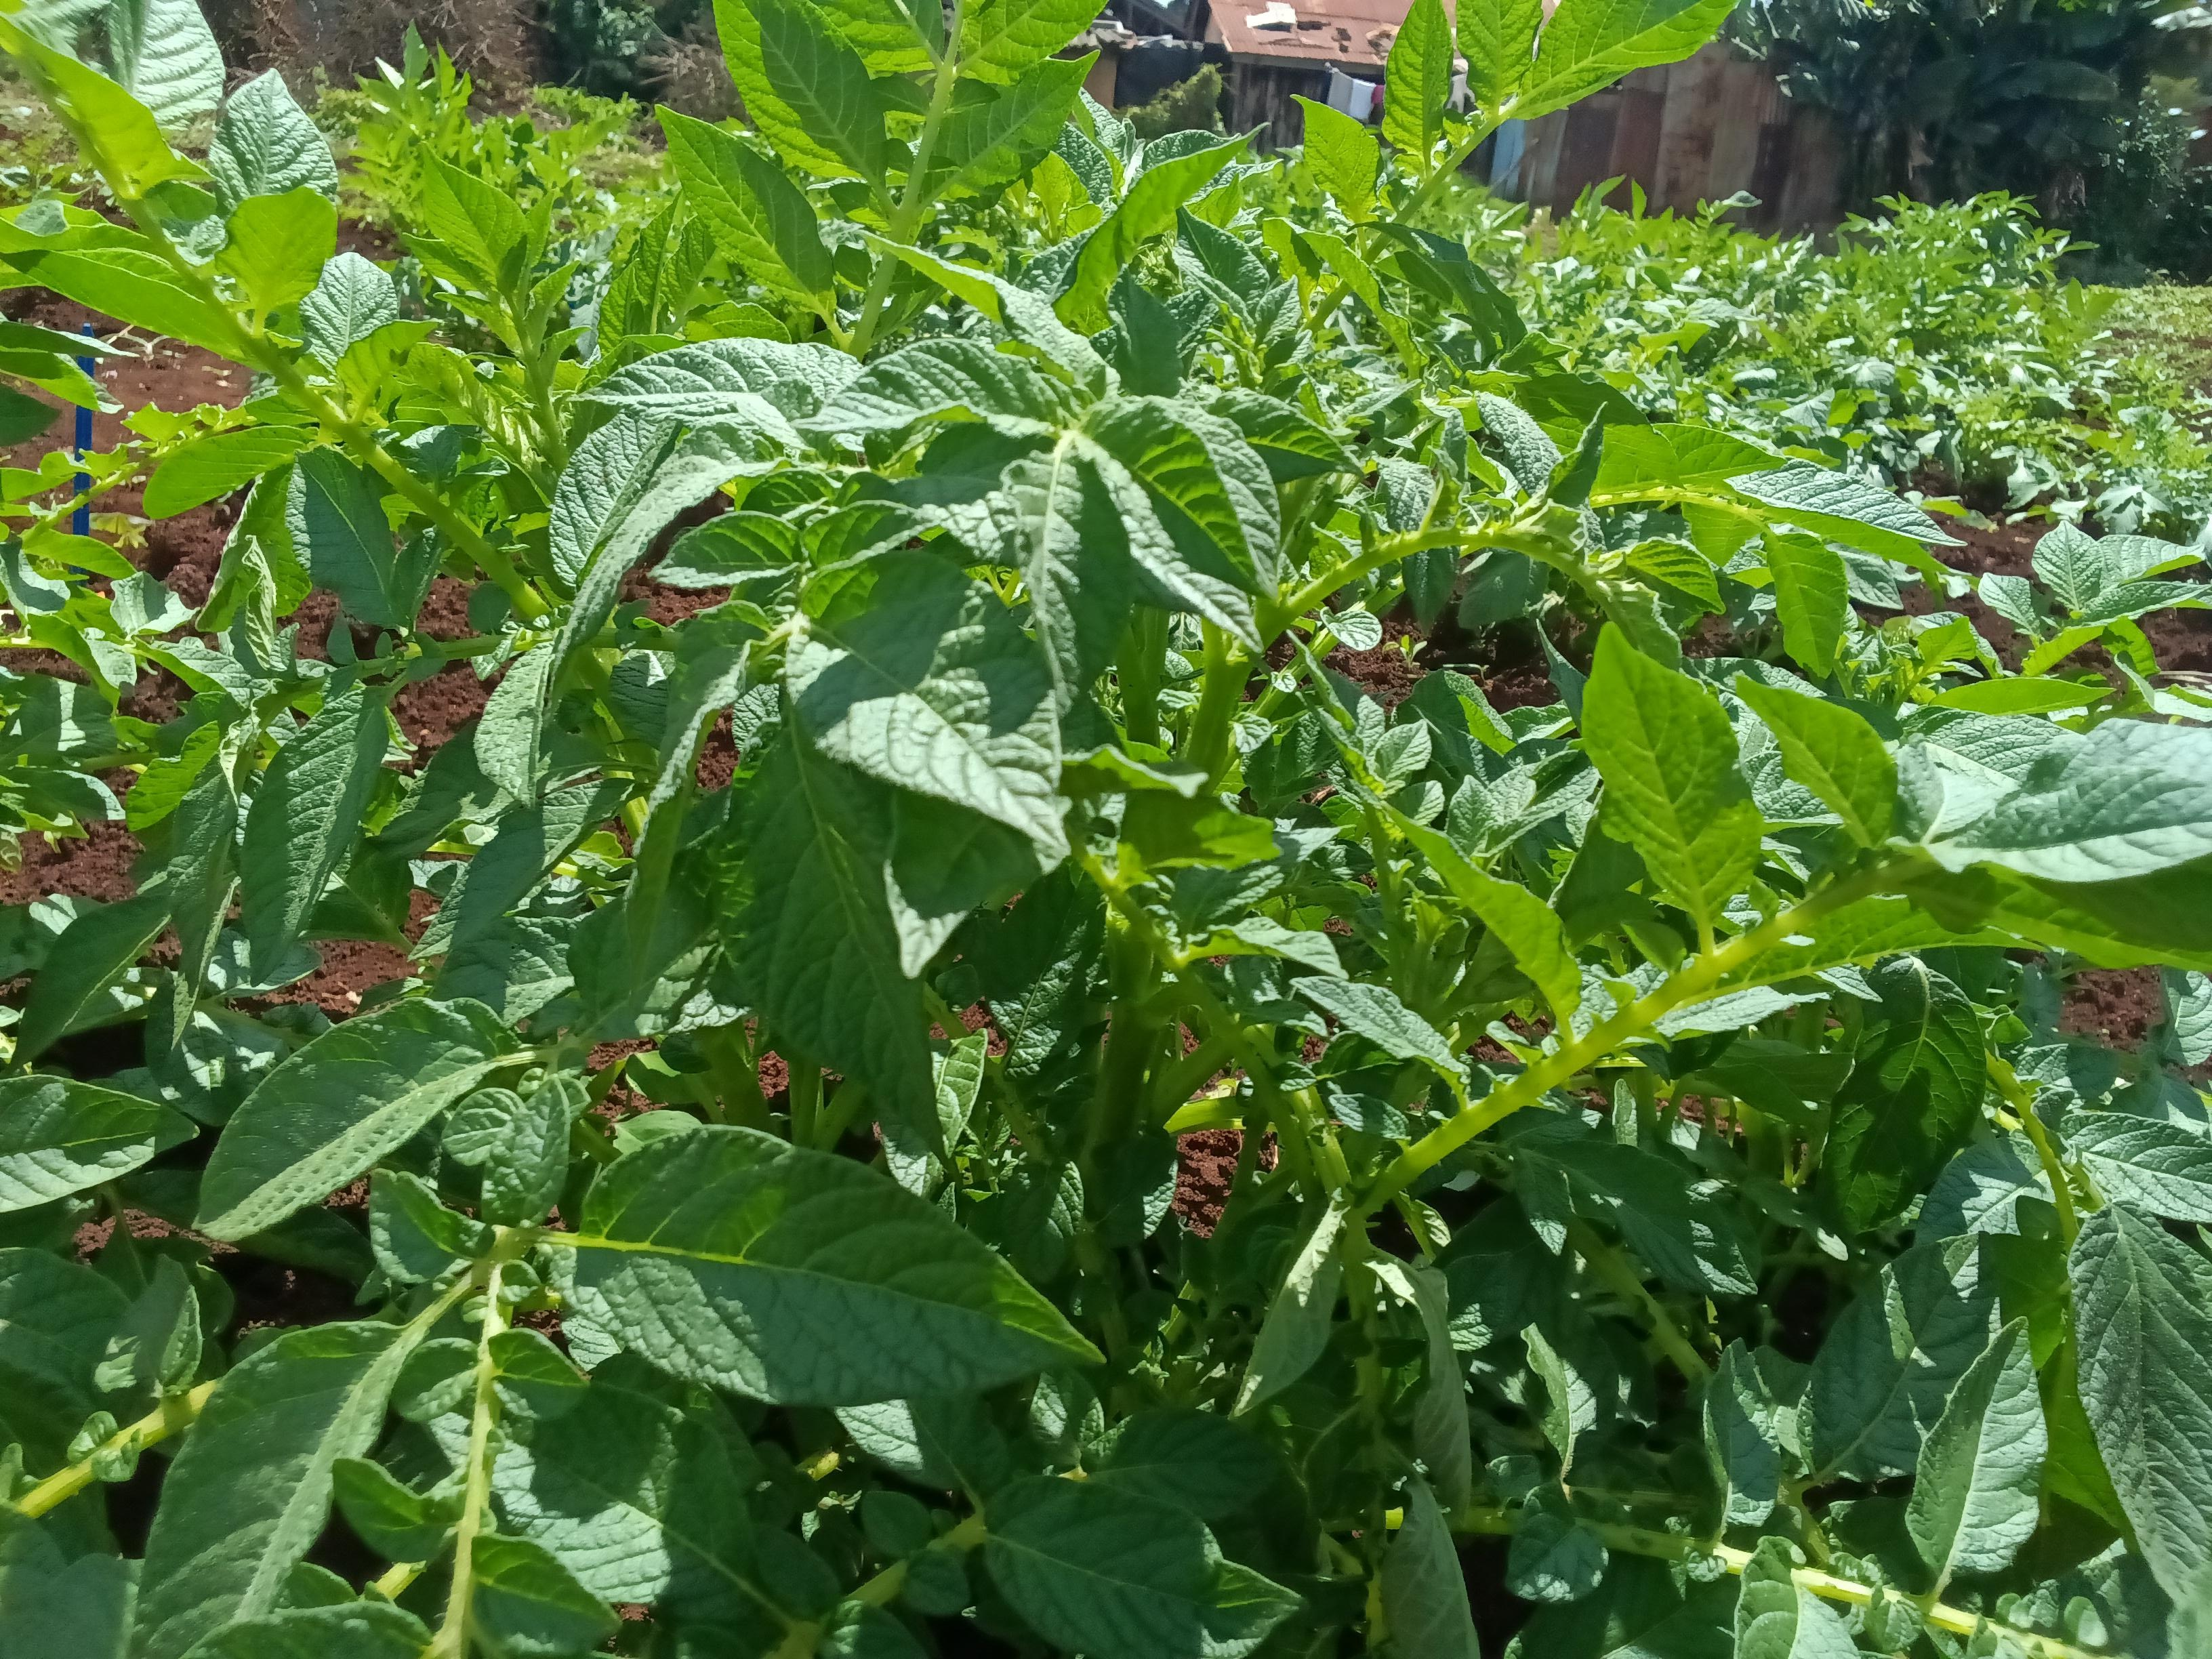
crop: potato
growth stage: vegetative
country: Kenya
